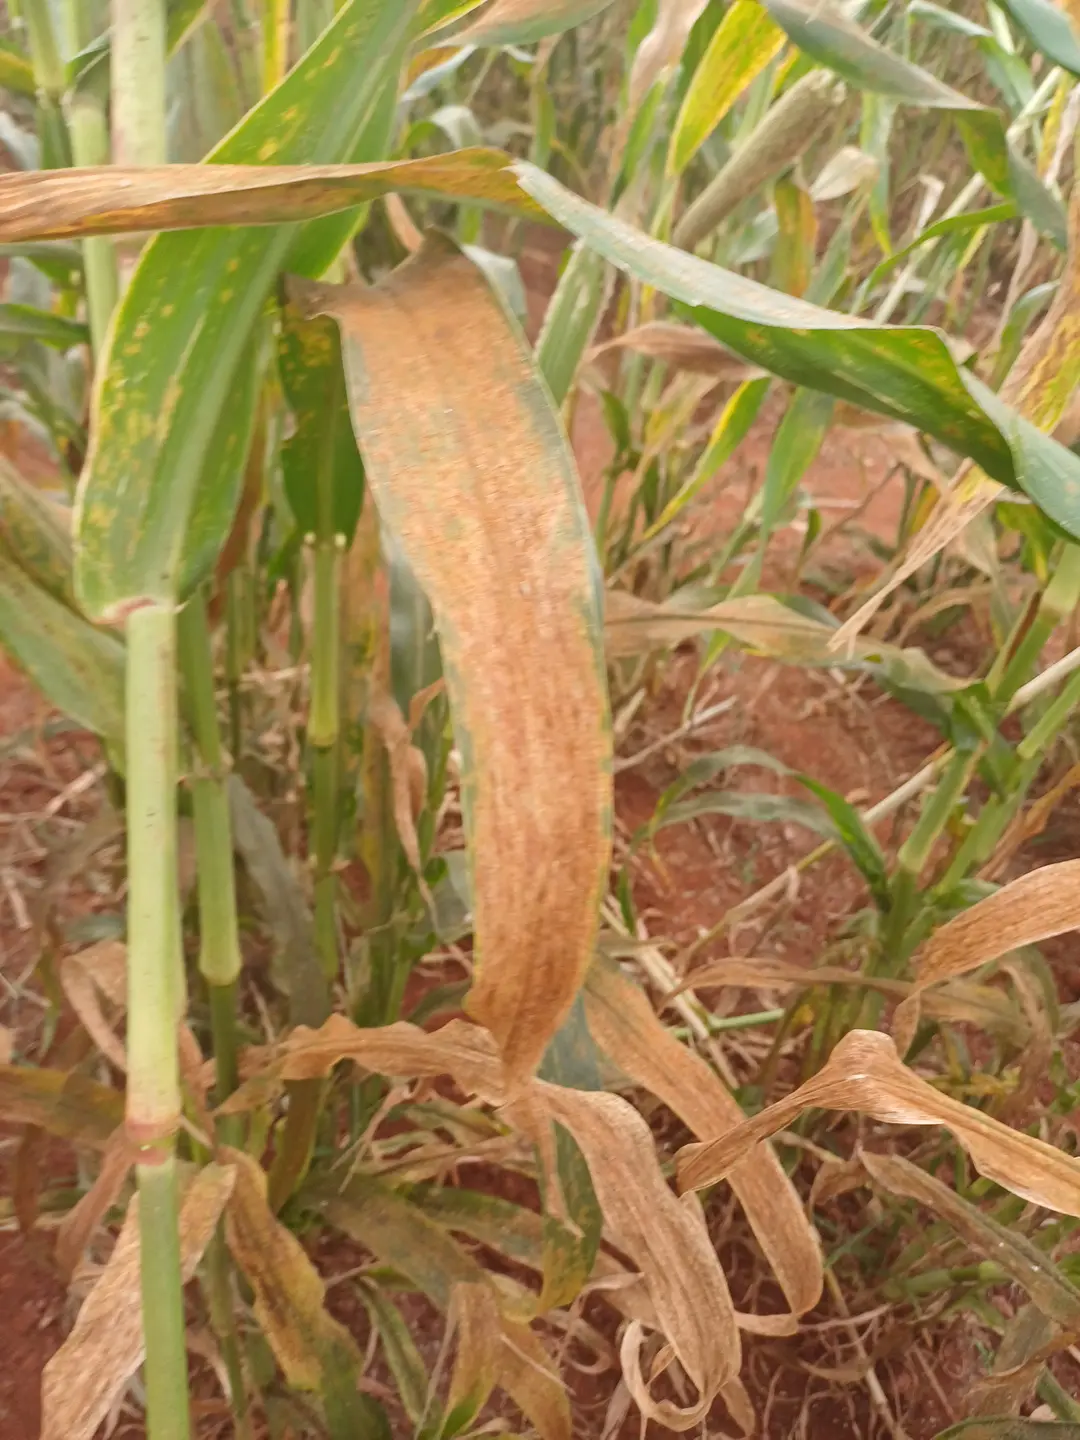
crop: pearl millet
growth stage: filling grain
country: Kenya
